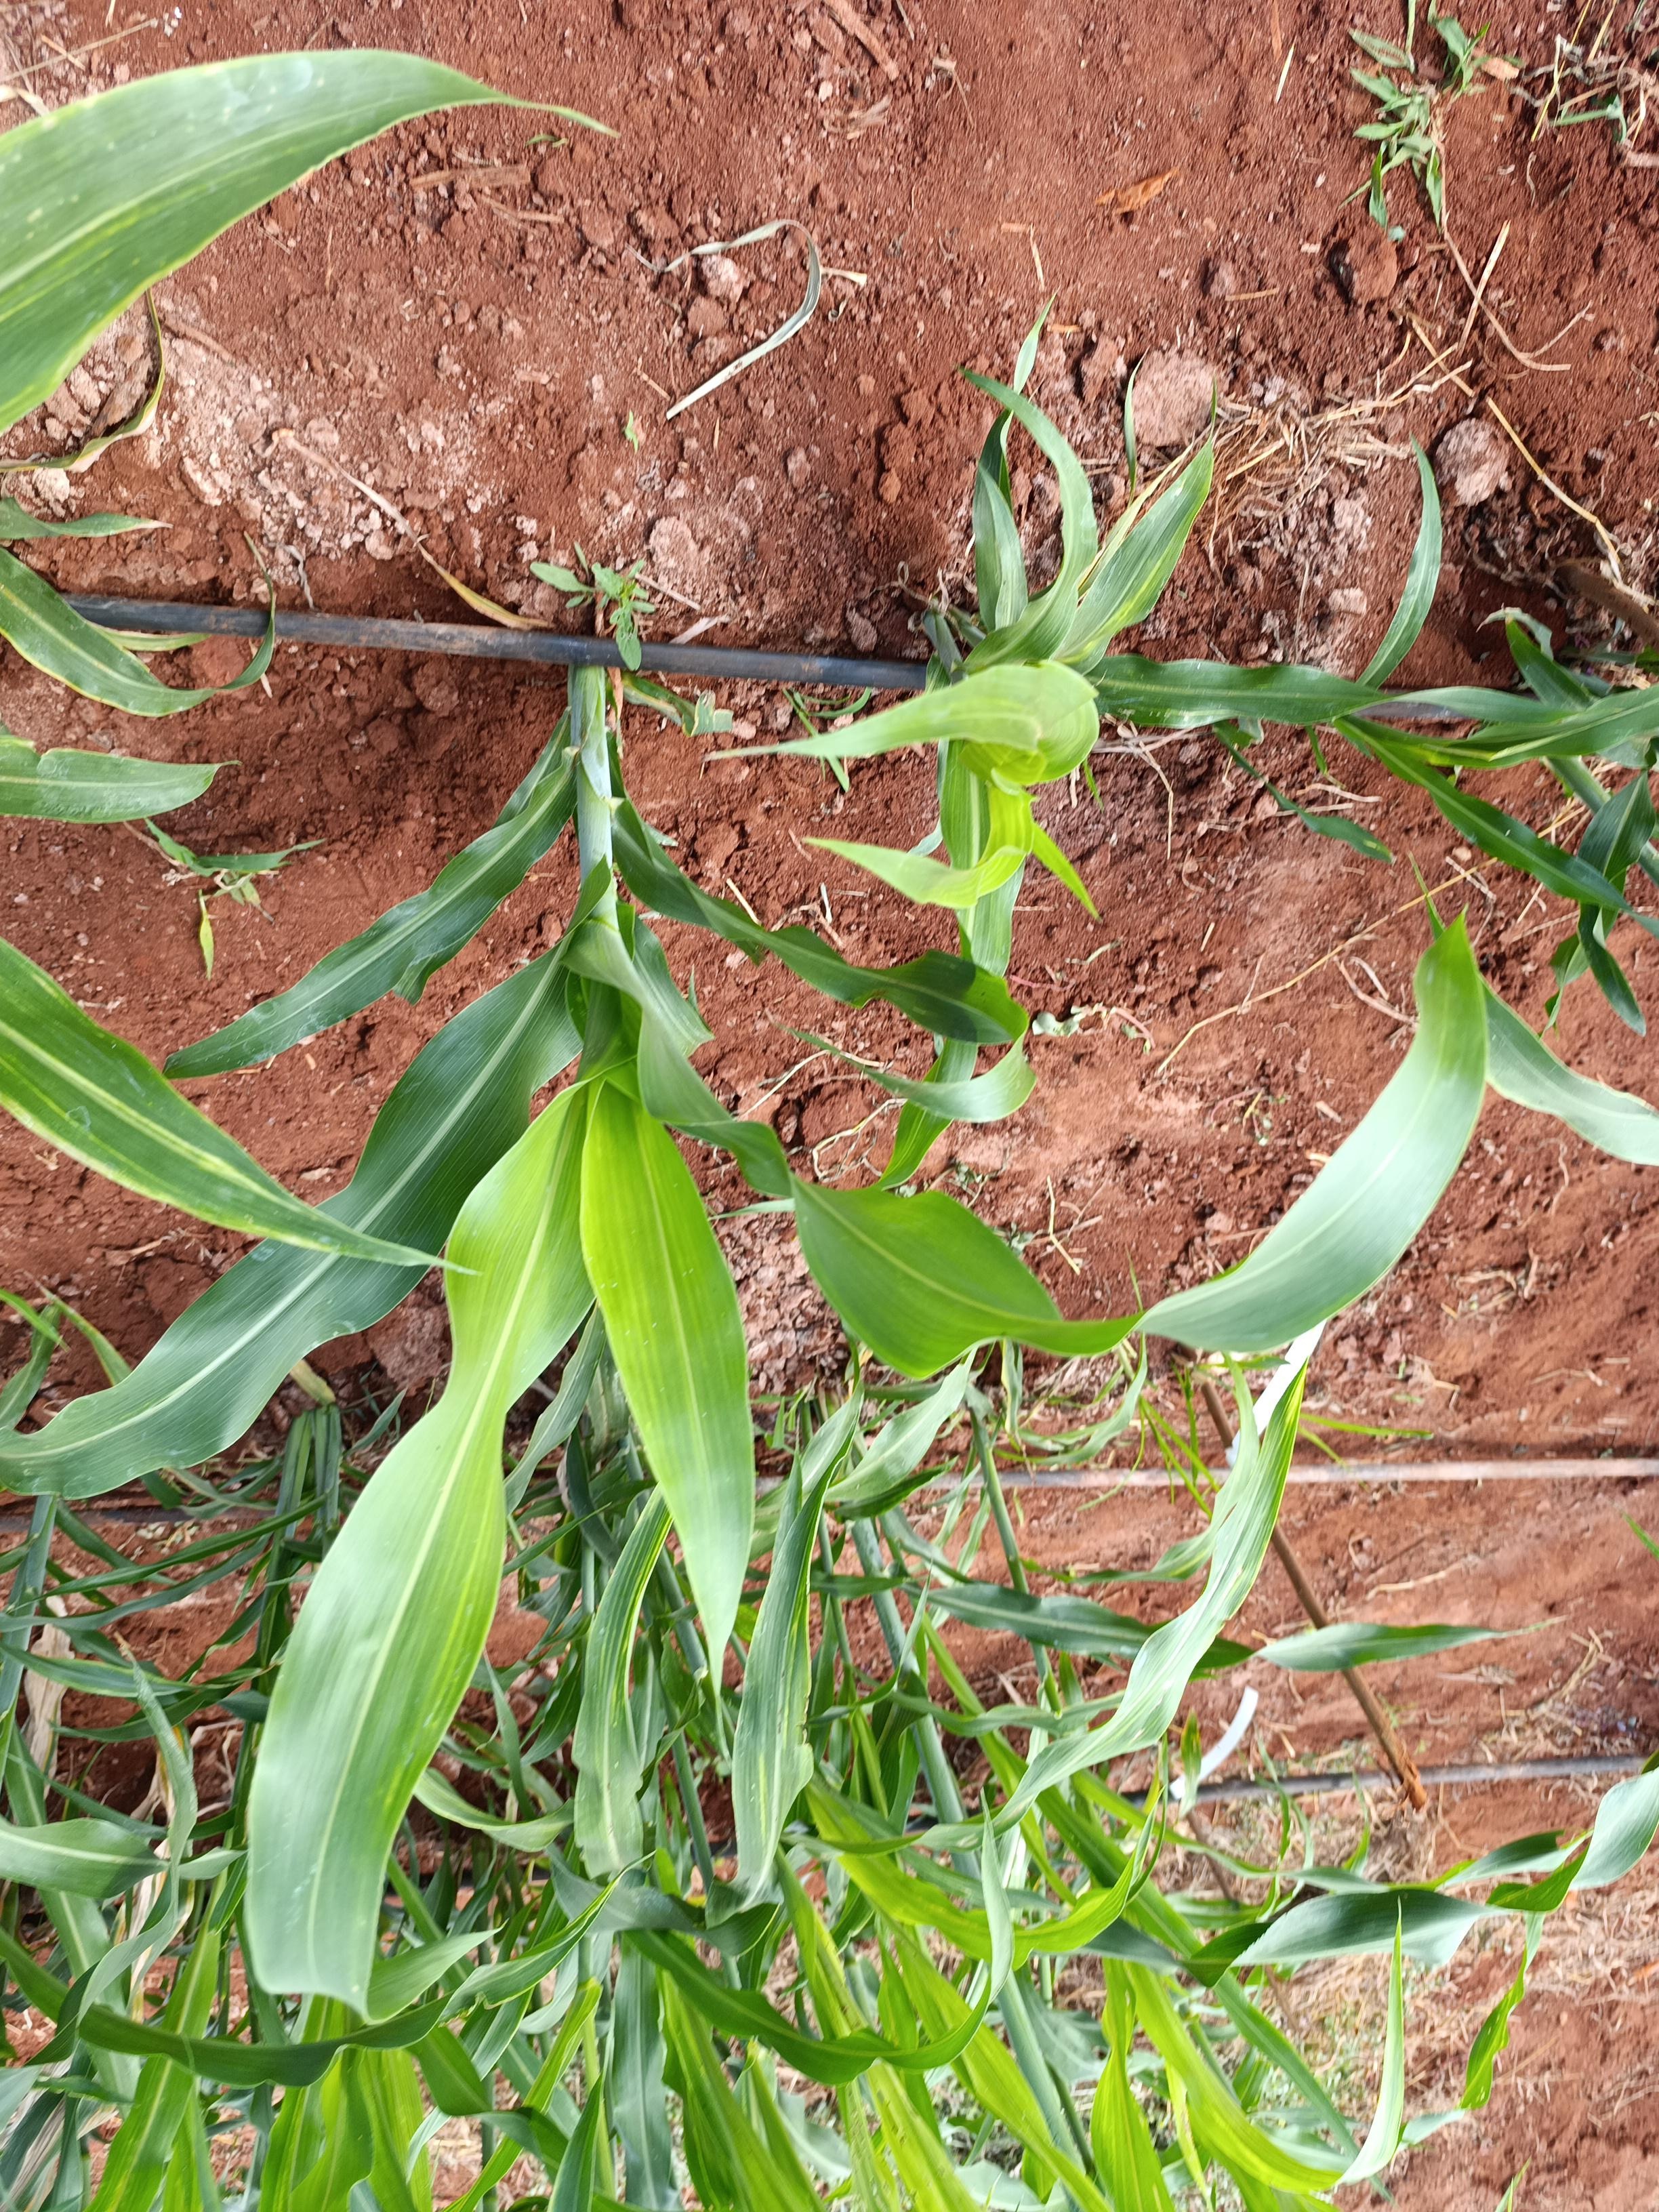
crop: sorghum
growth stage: heading tuber
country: Kenya
